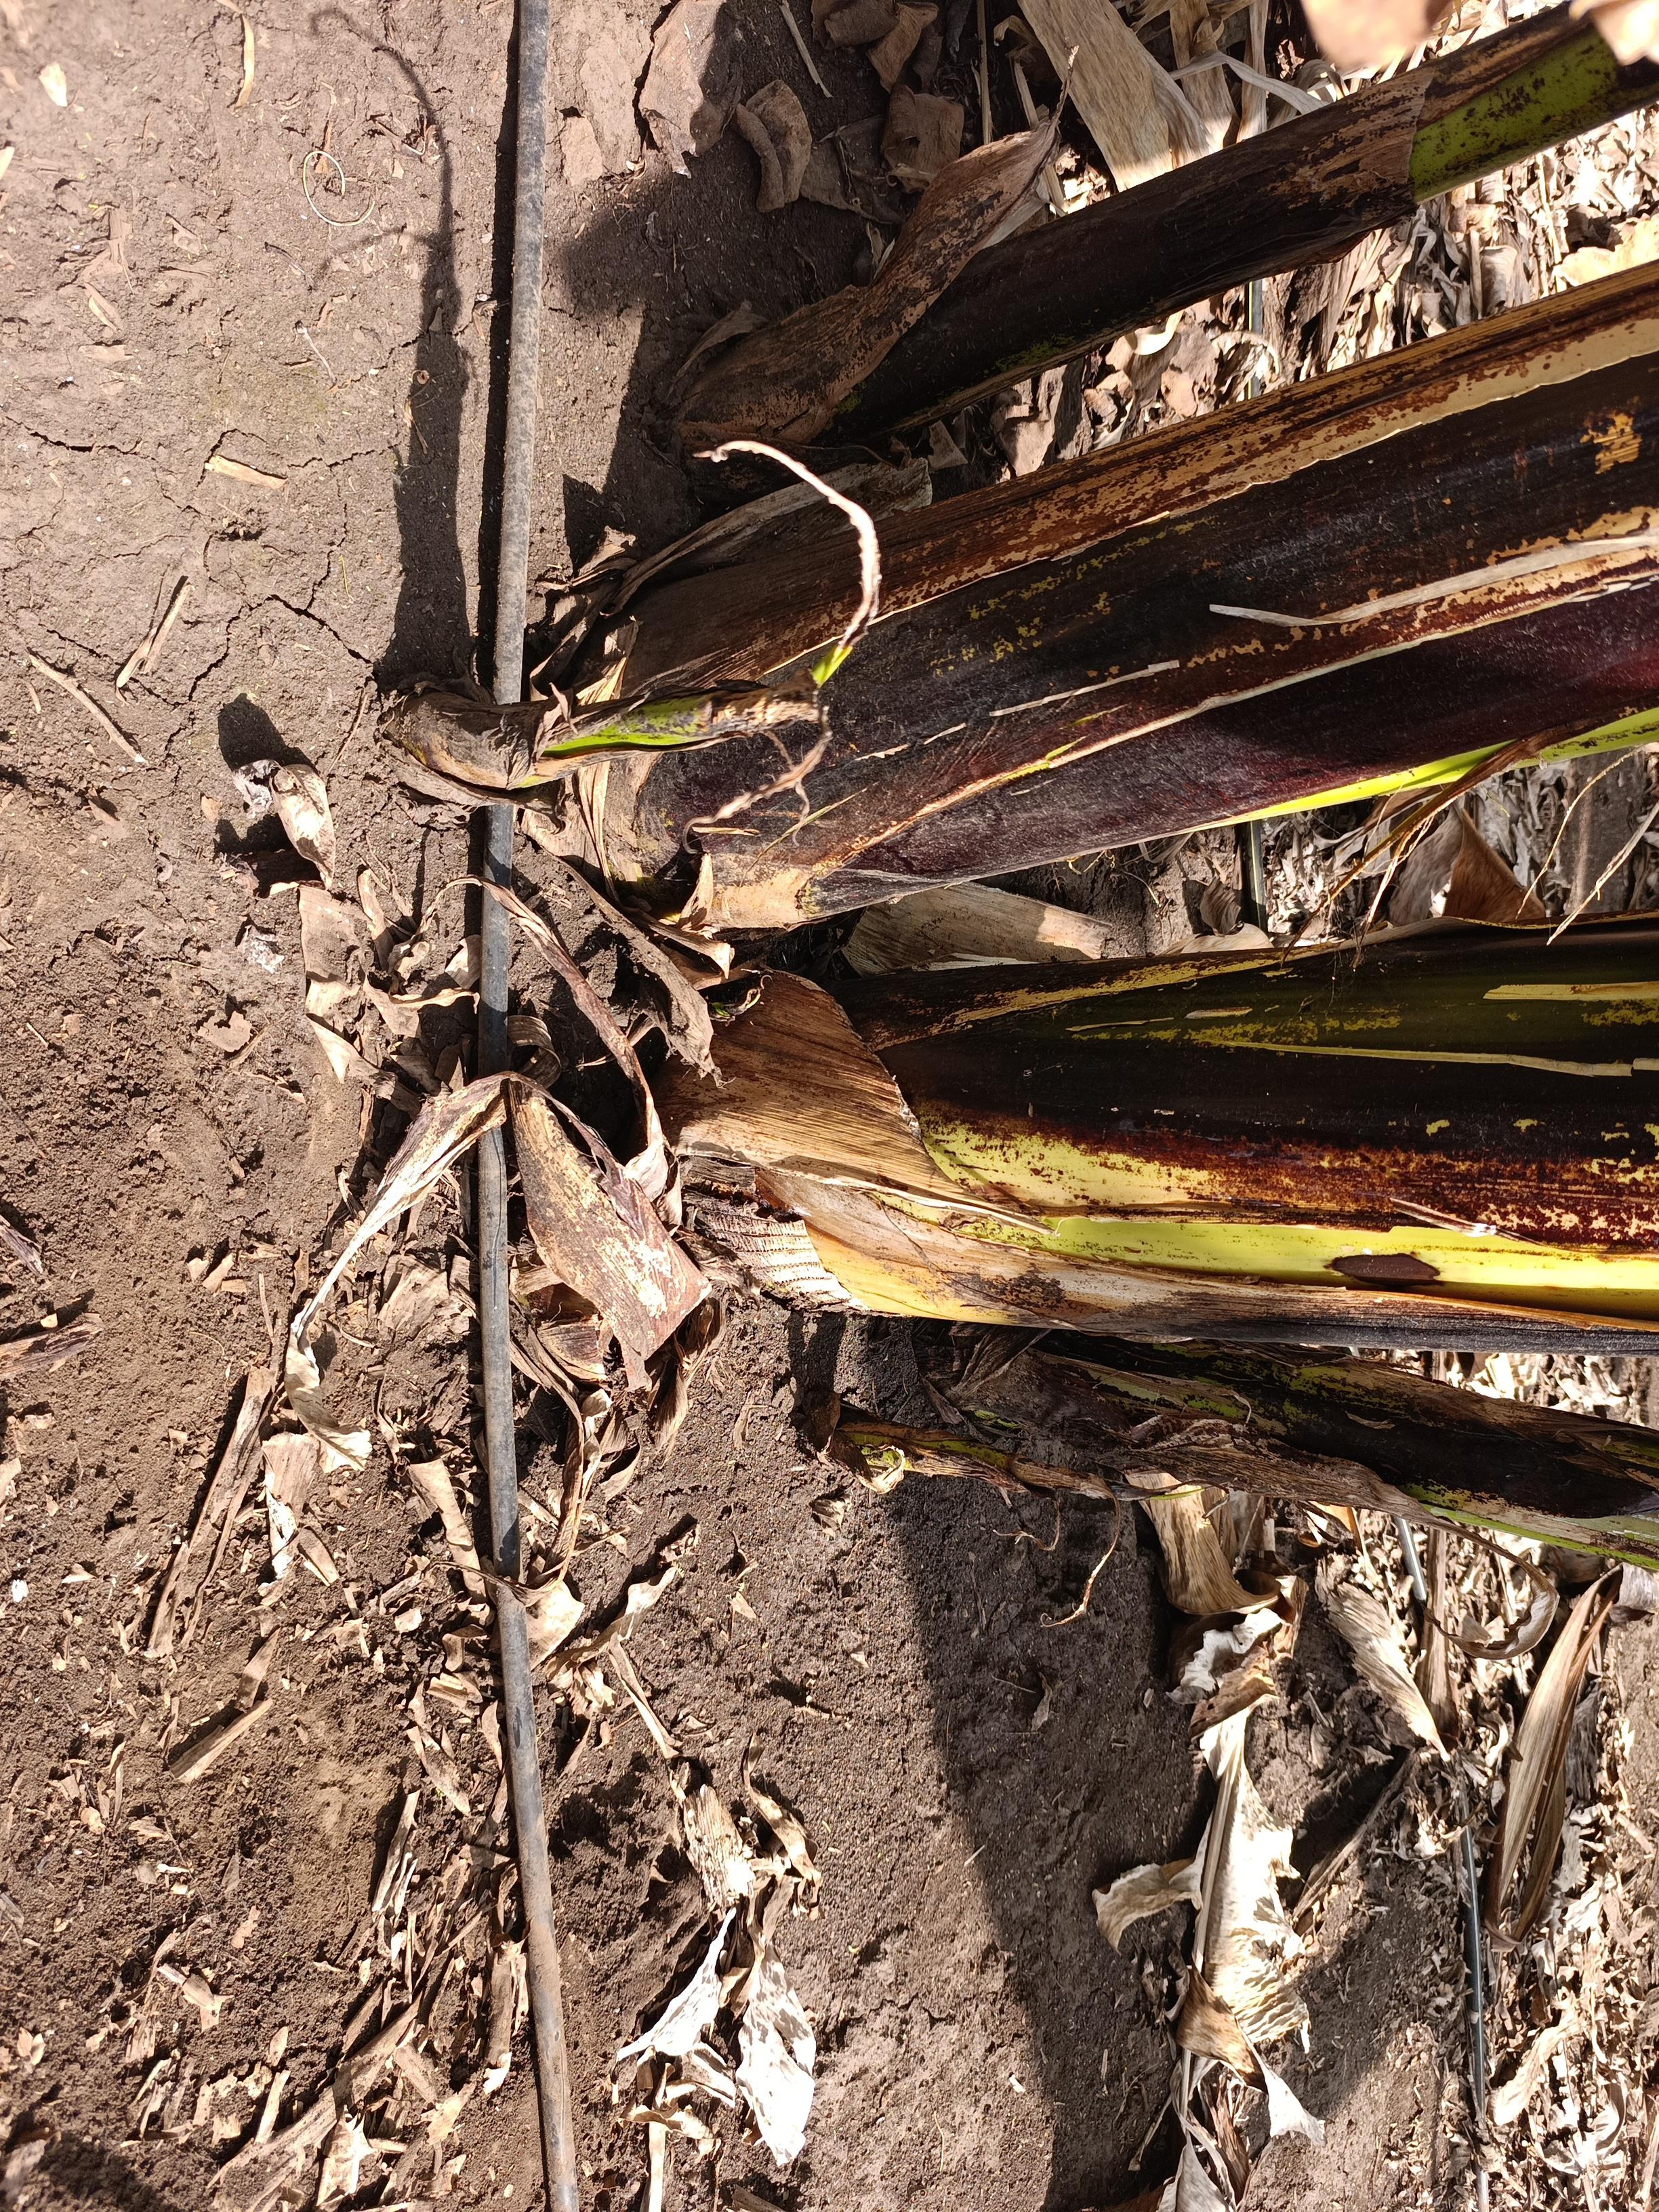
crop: banana
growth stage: emergence sucker
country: Tanzania
